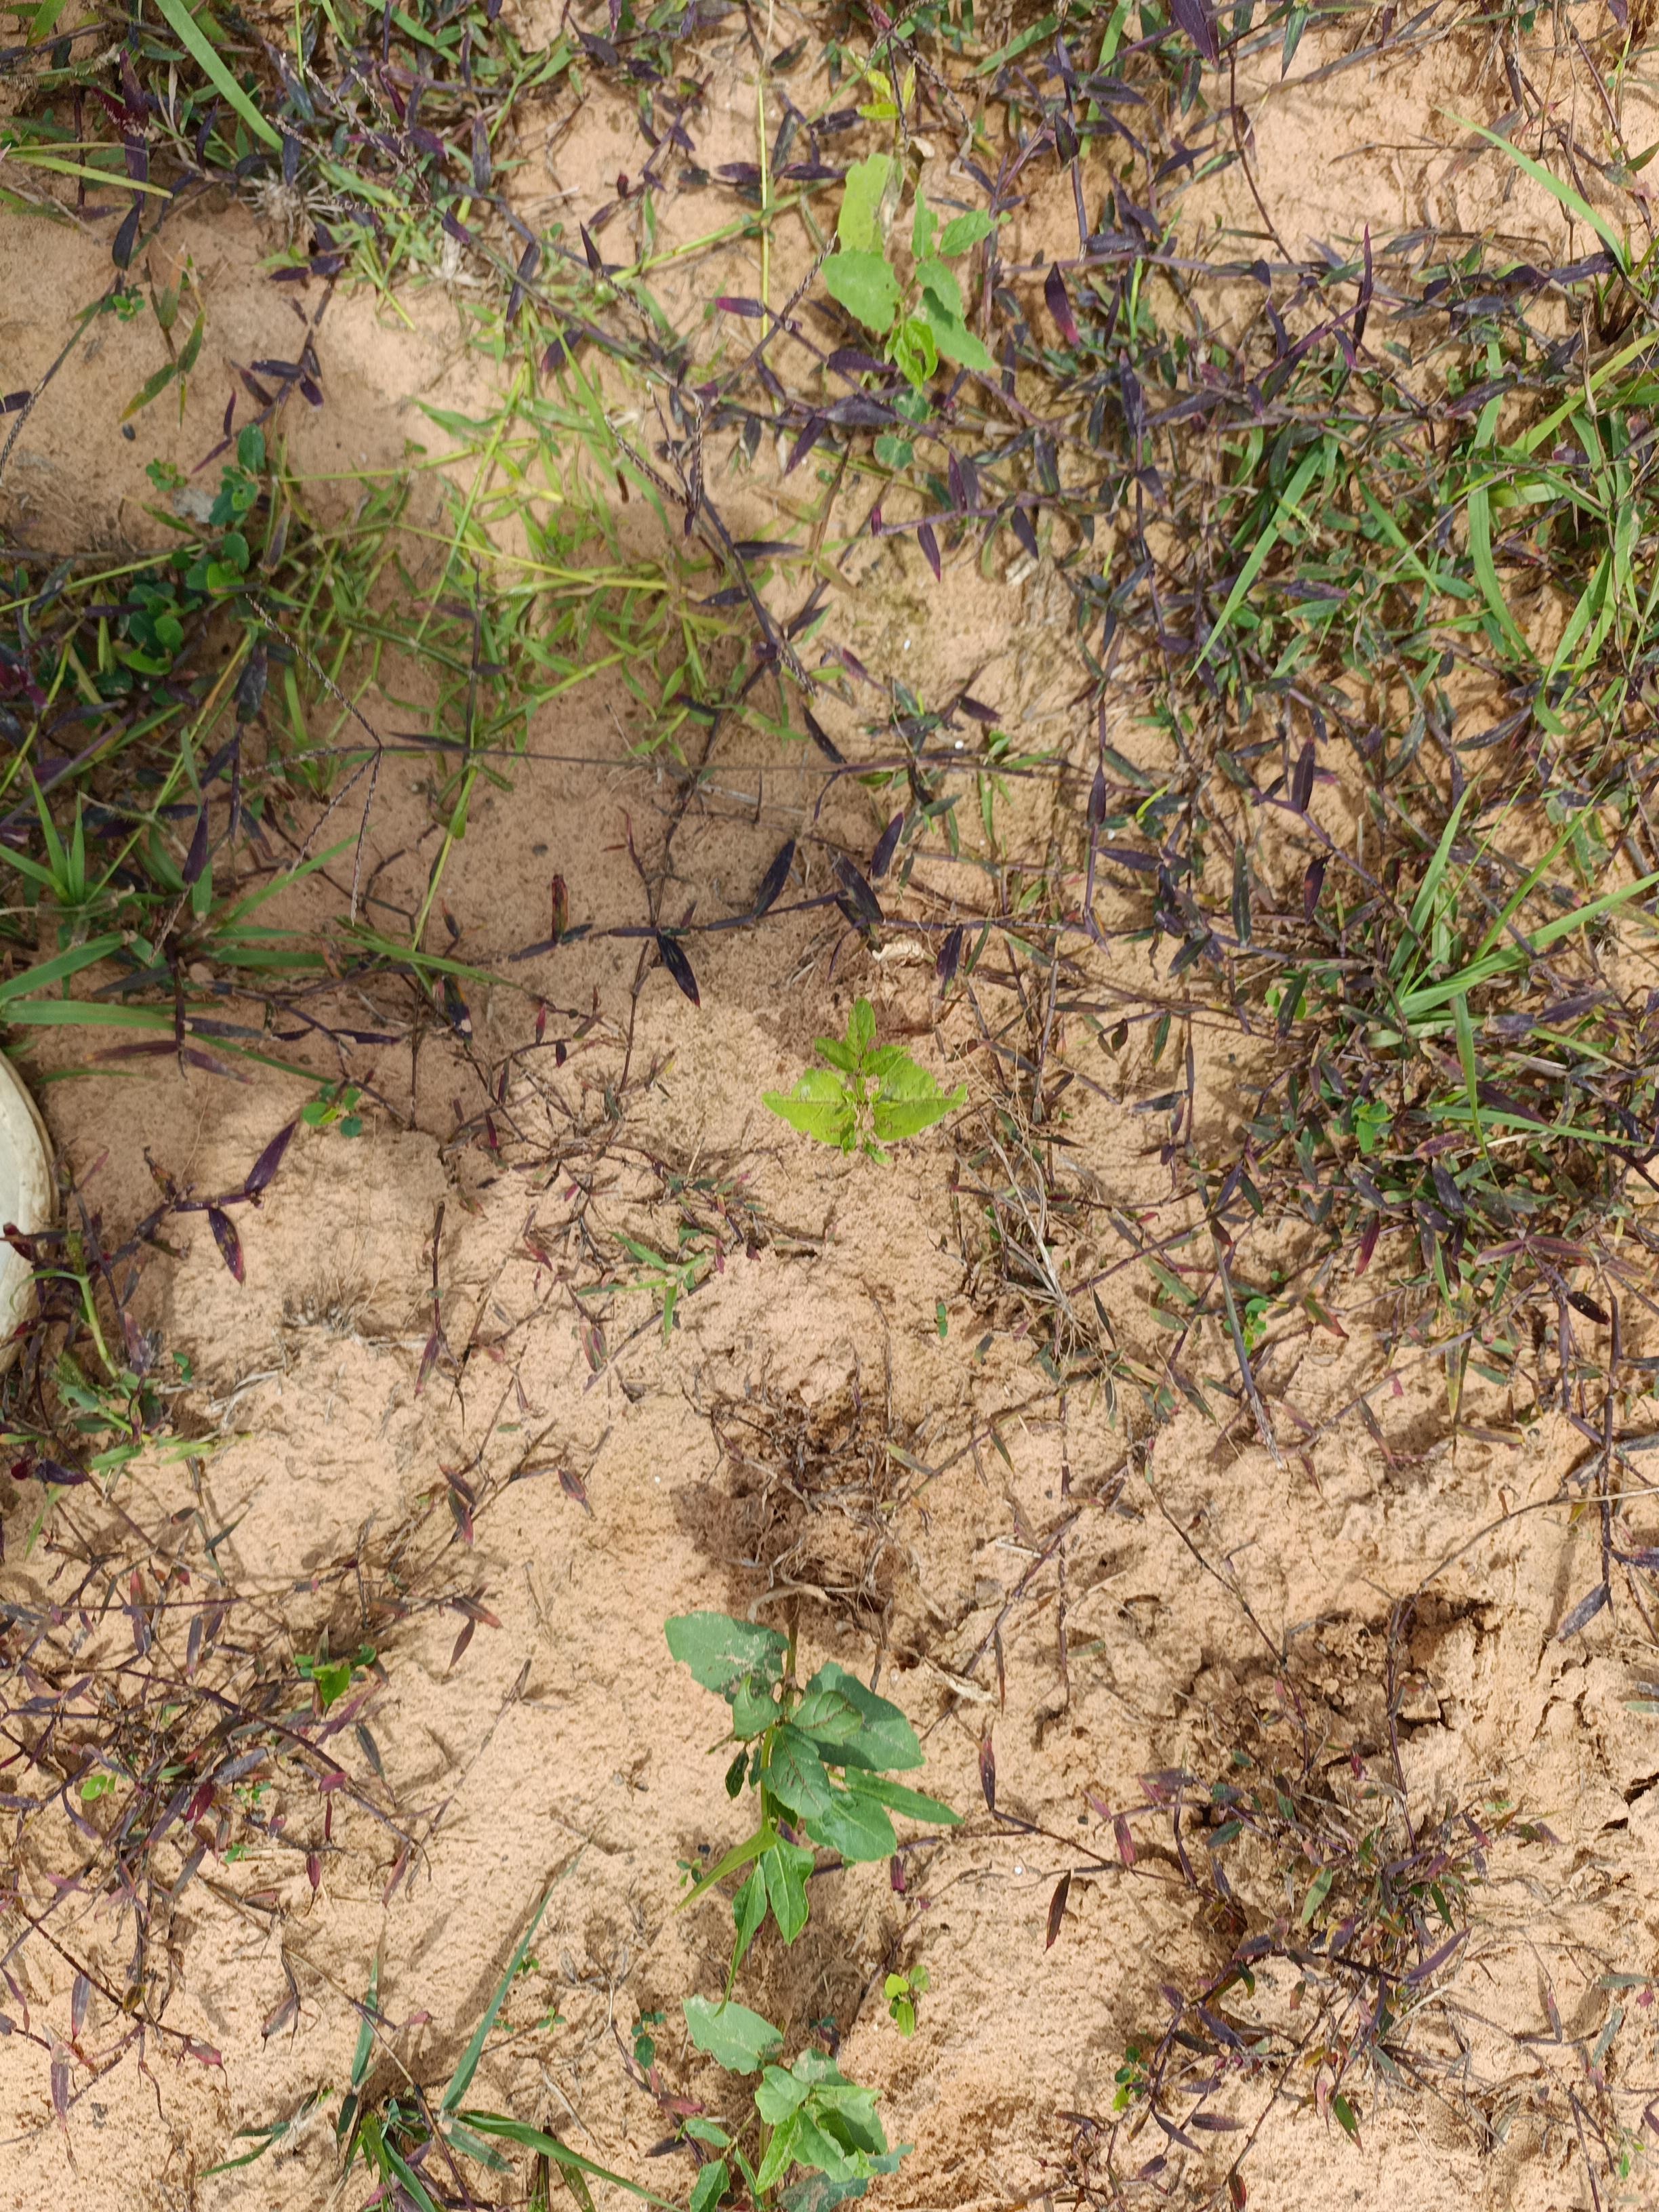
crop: cowpea
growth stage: emergence
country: Nigeria
